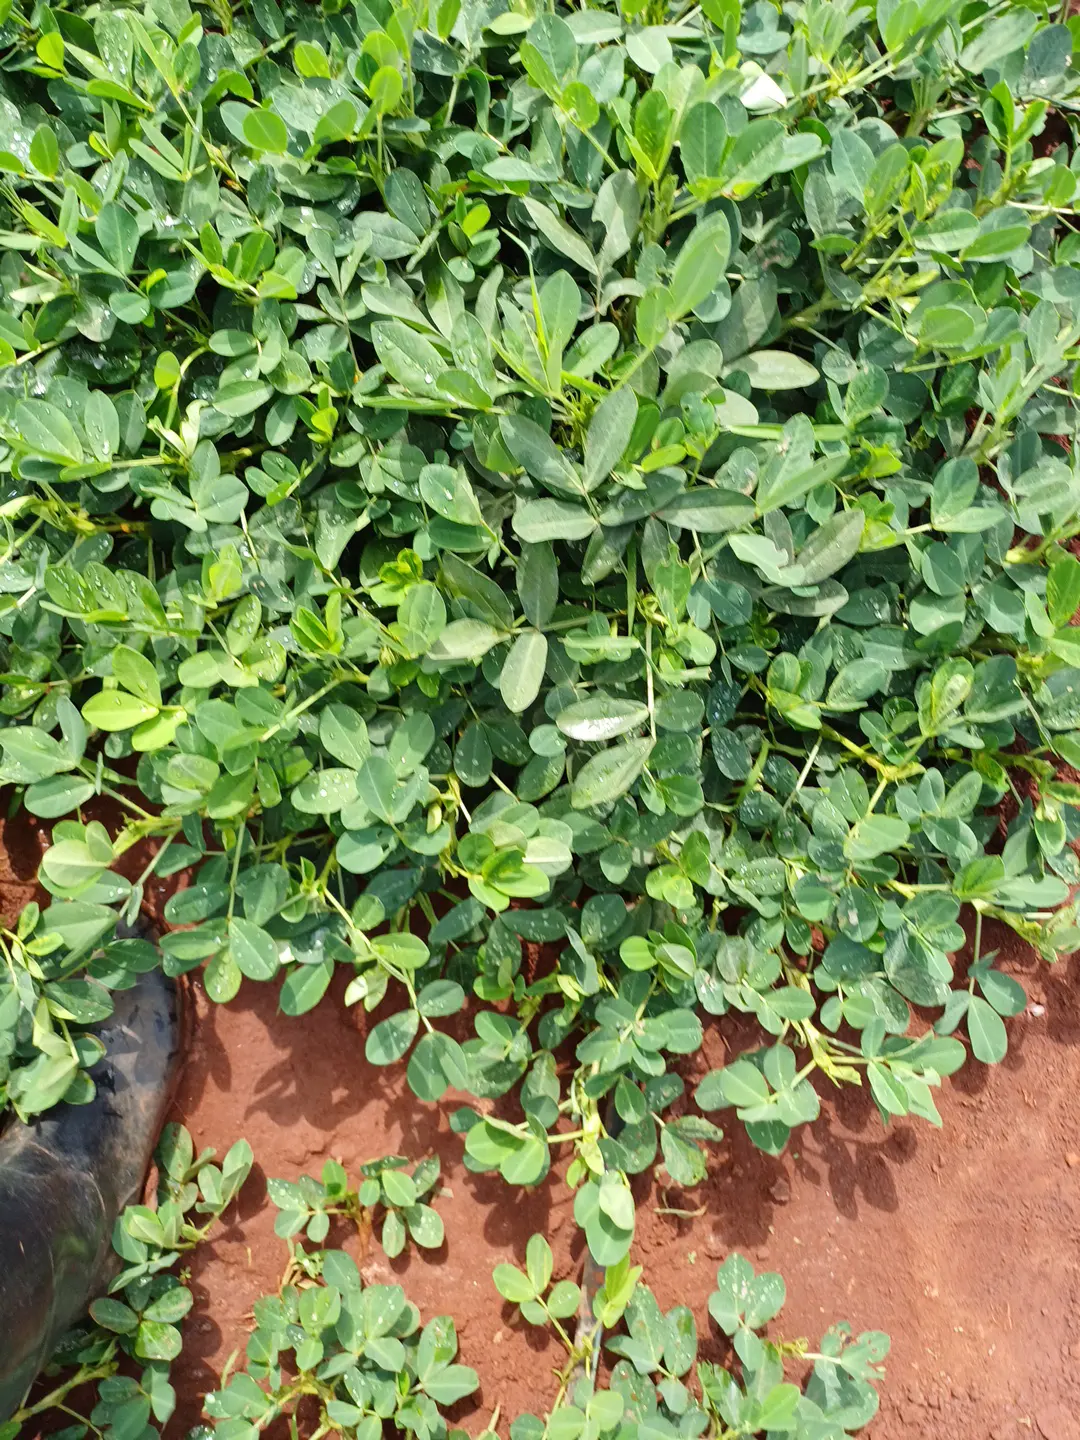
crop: groundnut
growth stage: pegging
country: Kenya
